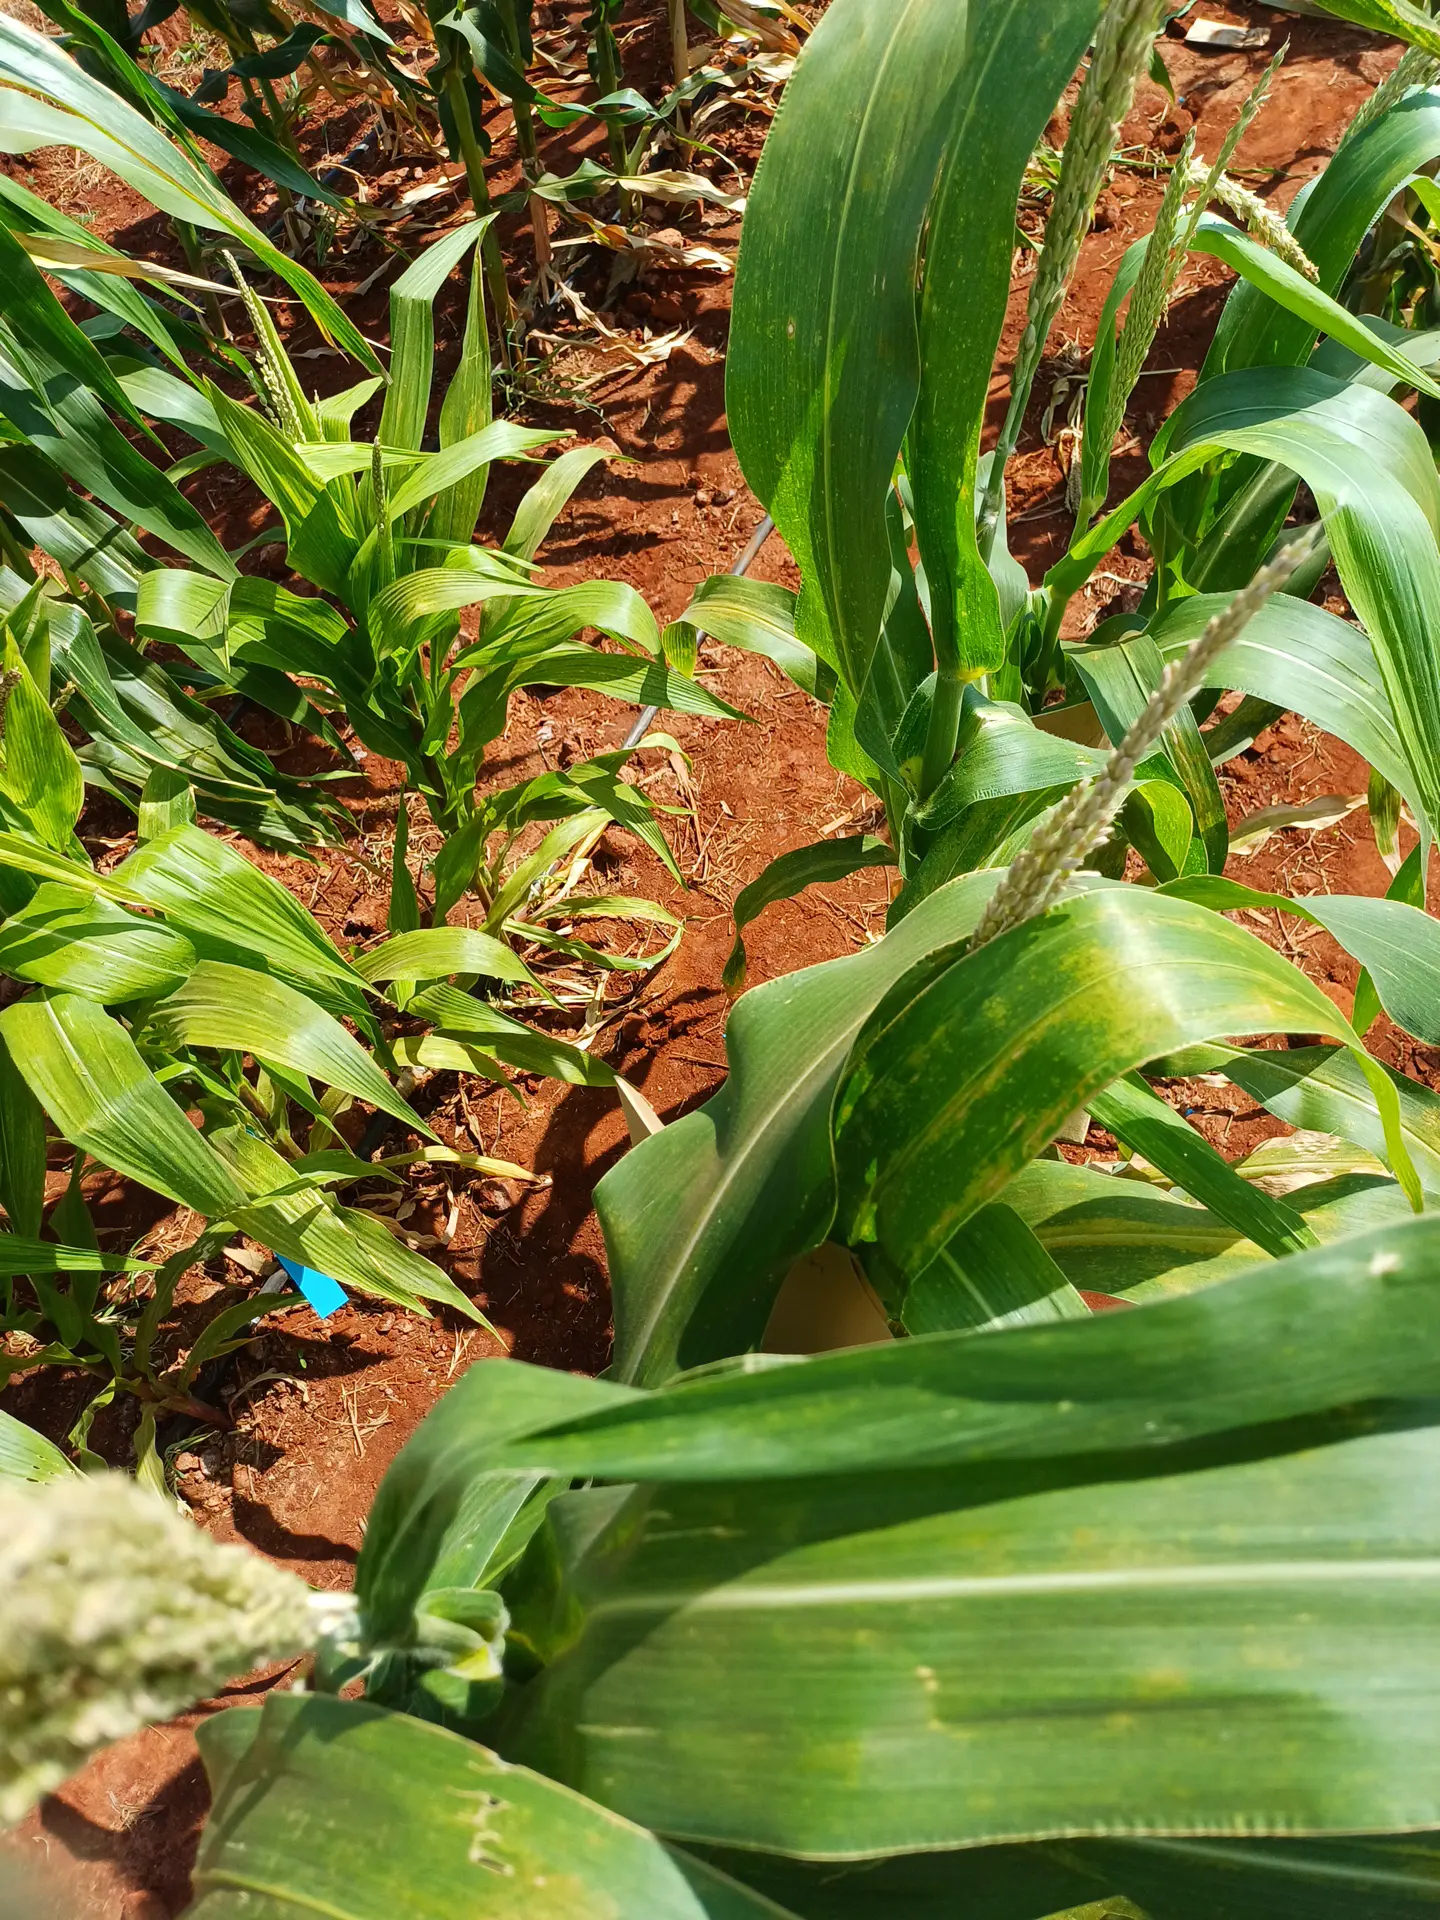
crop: maize
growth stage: flowering
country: Kenya
